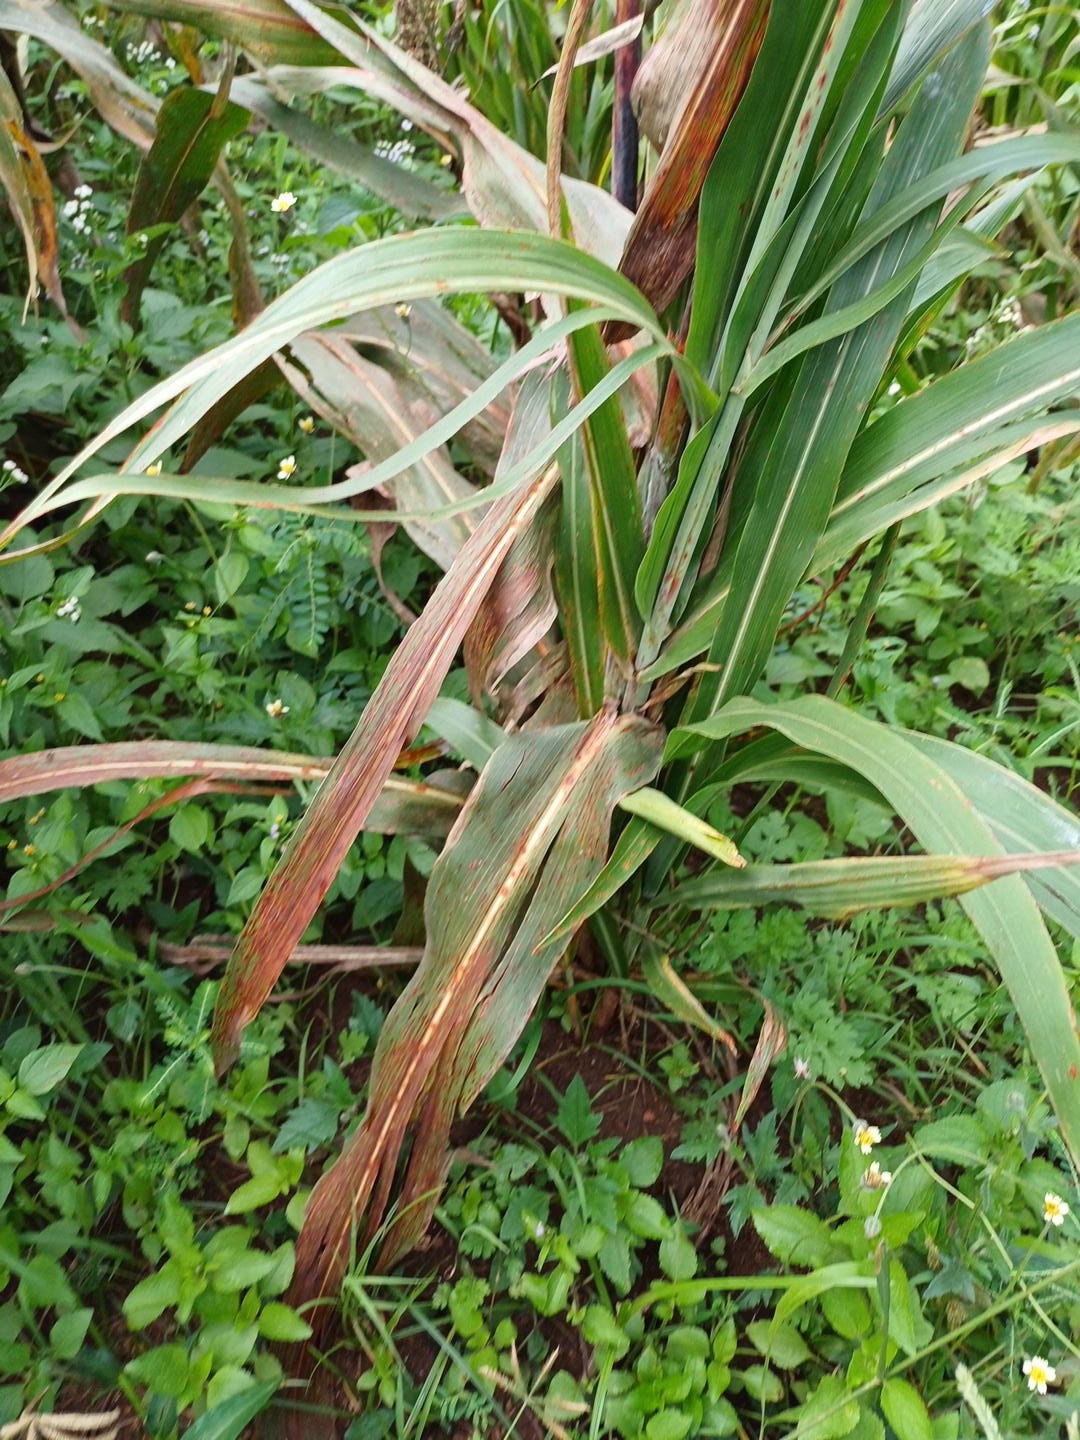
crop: sorghum
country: Kenya
